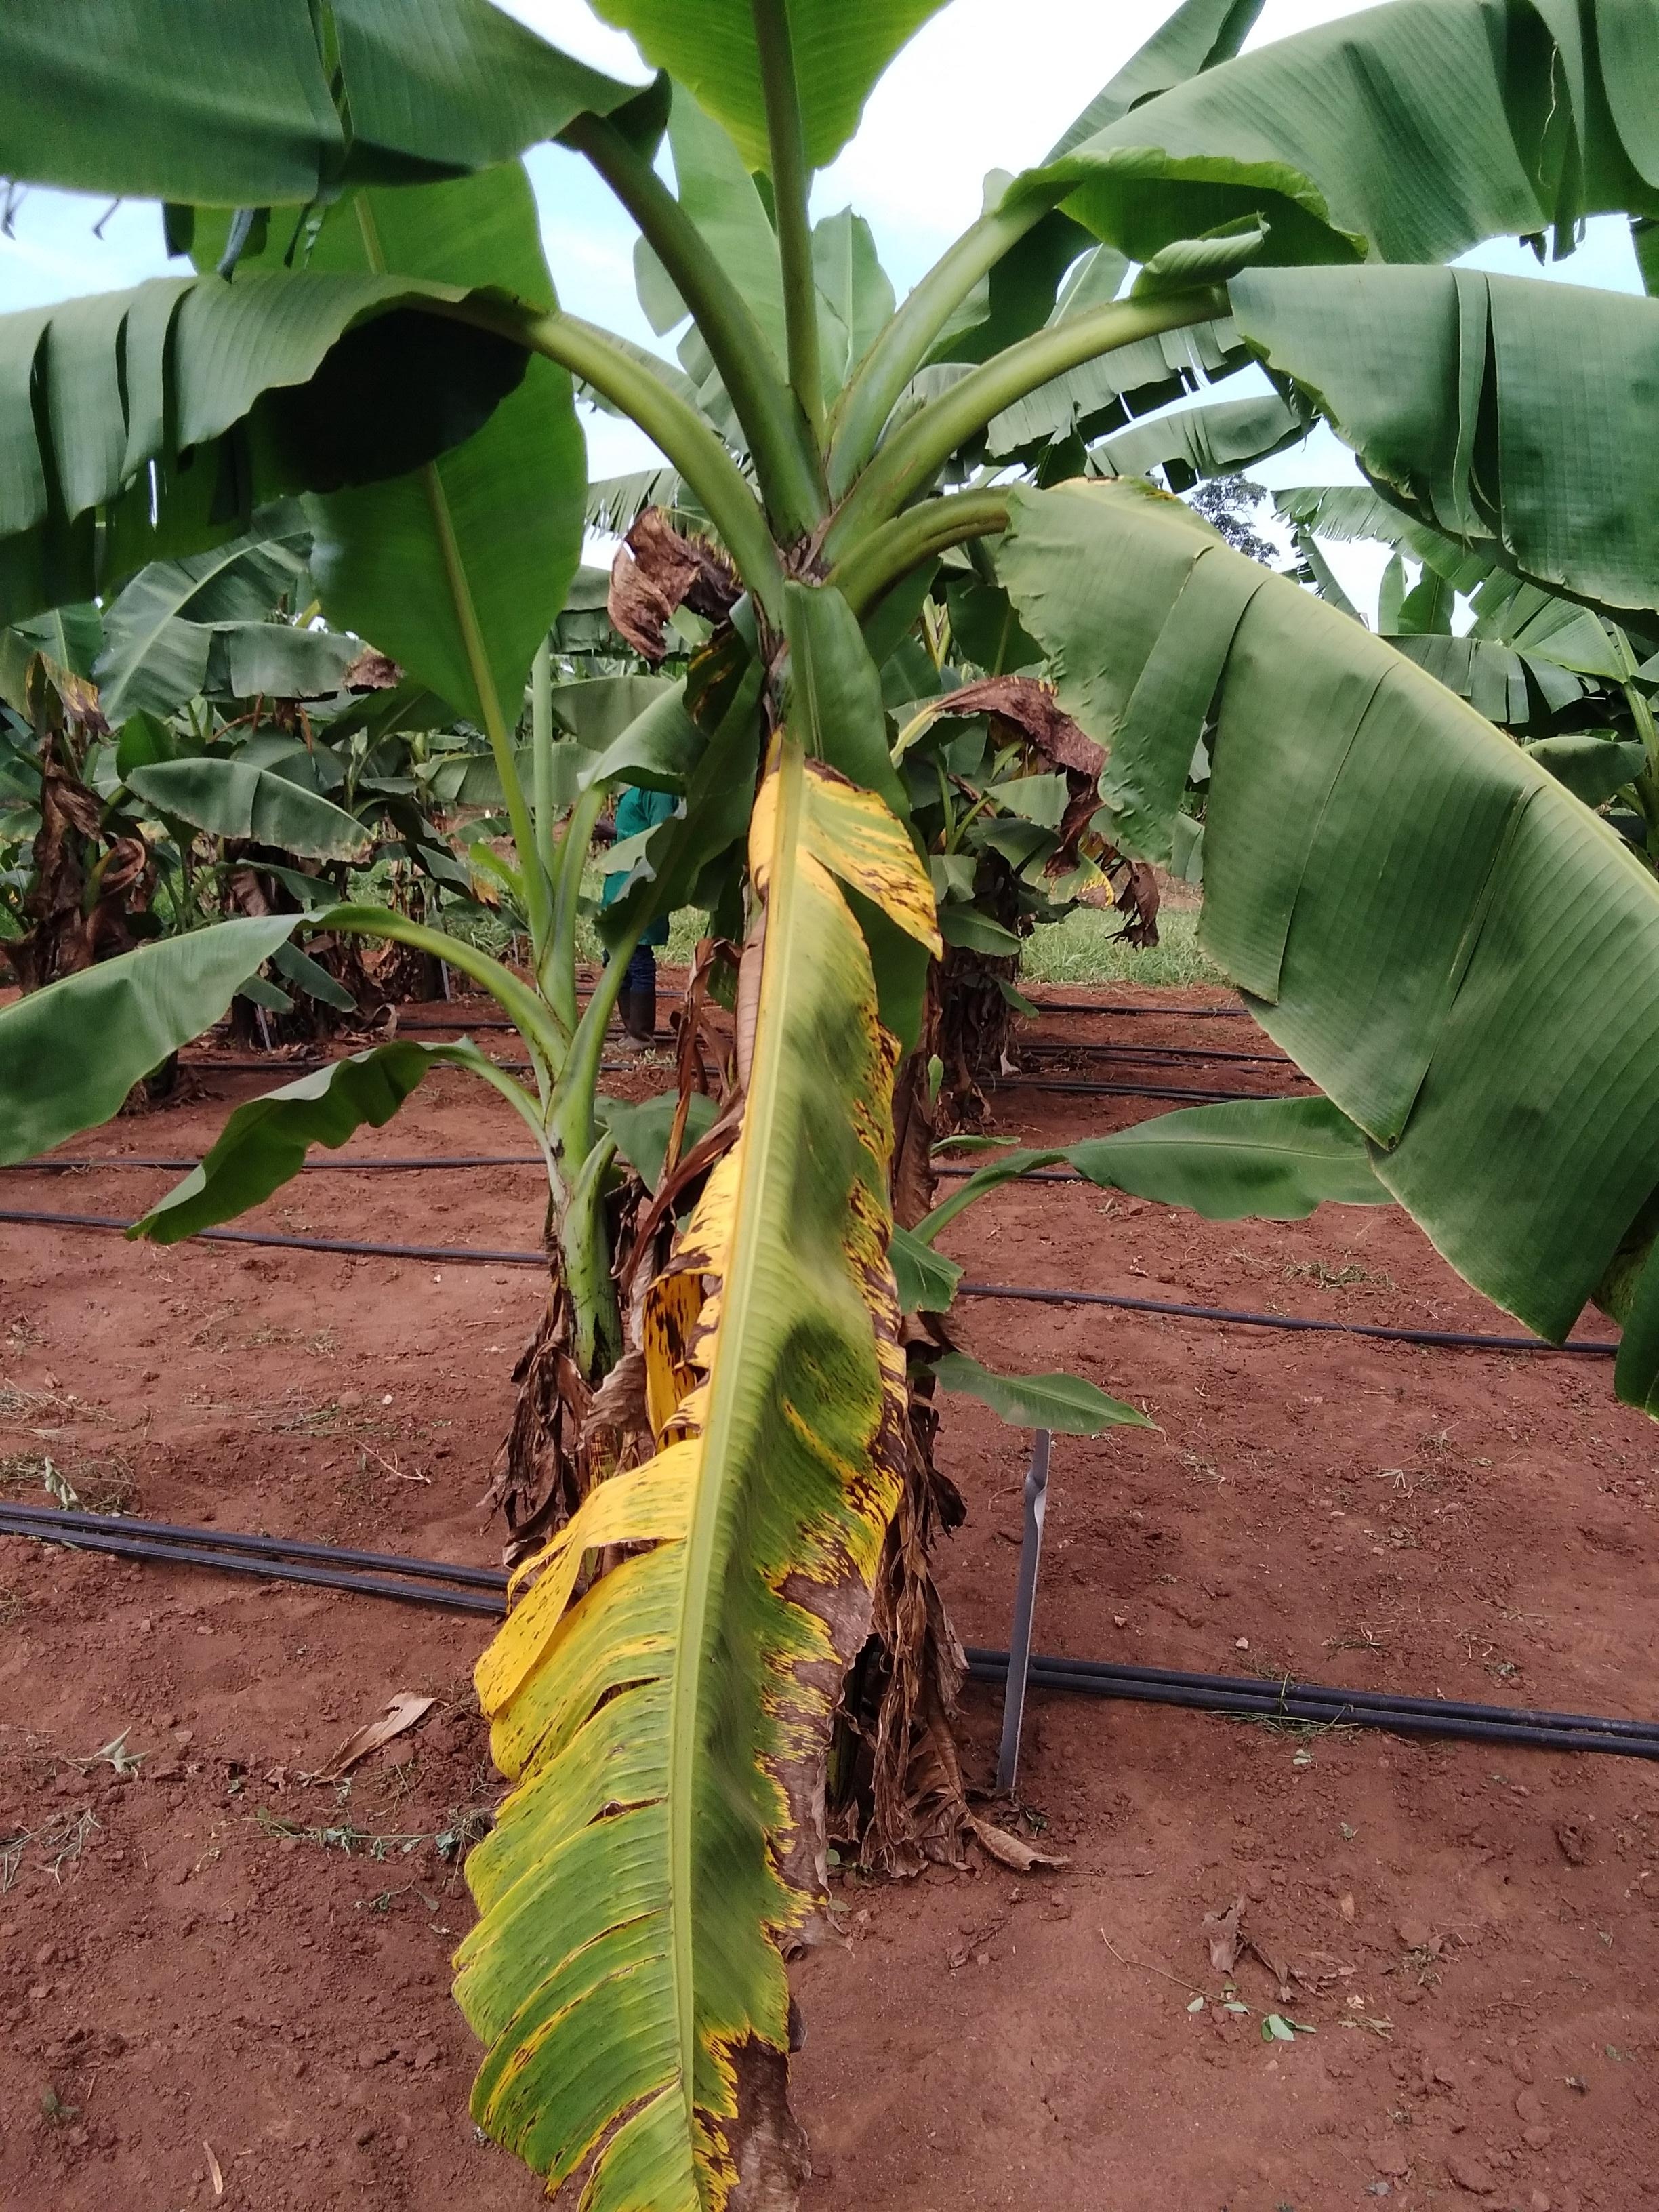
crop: banana
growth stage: vegetative
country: Uganda
